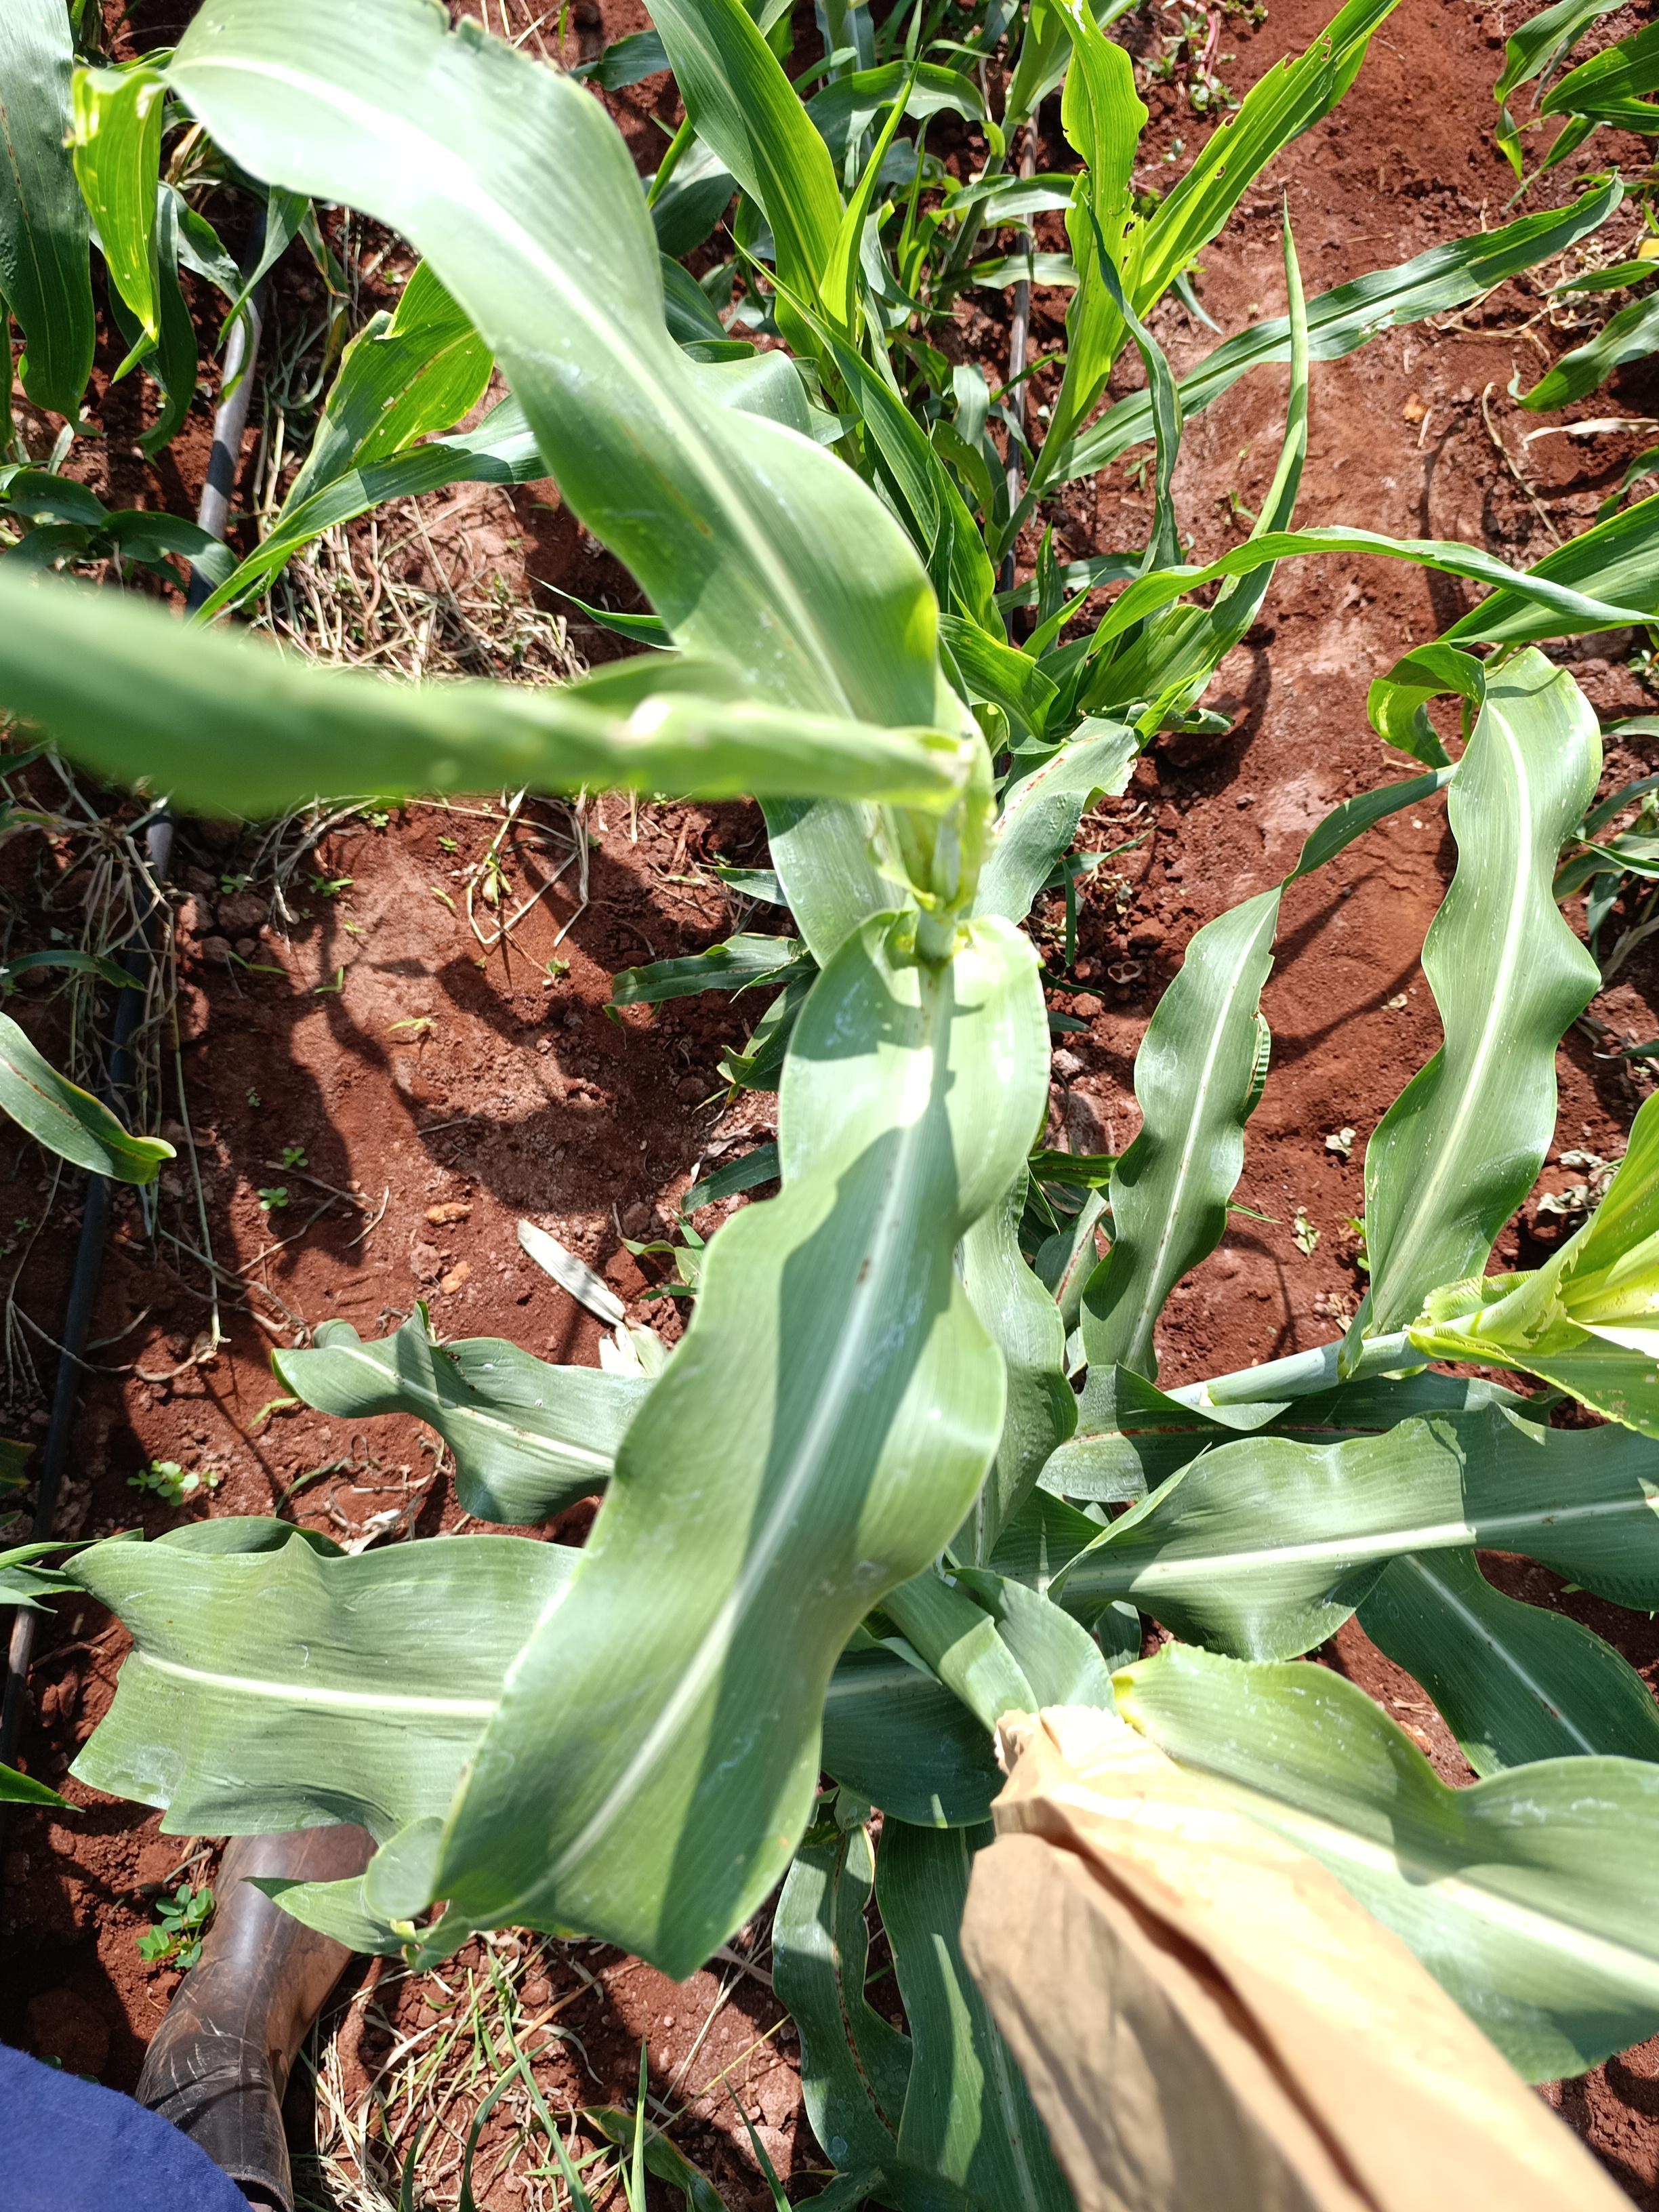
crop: sorghum
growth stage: heading tuber
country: Kenya
